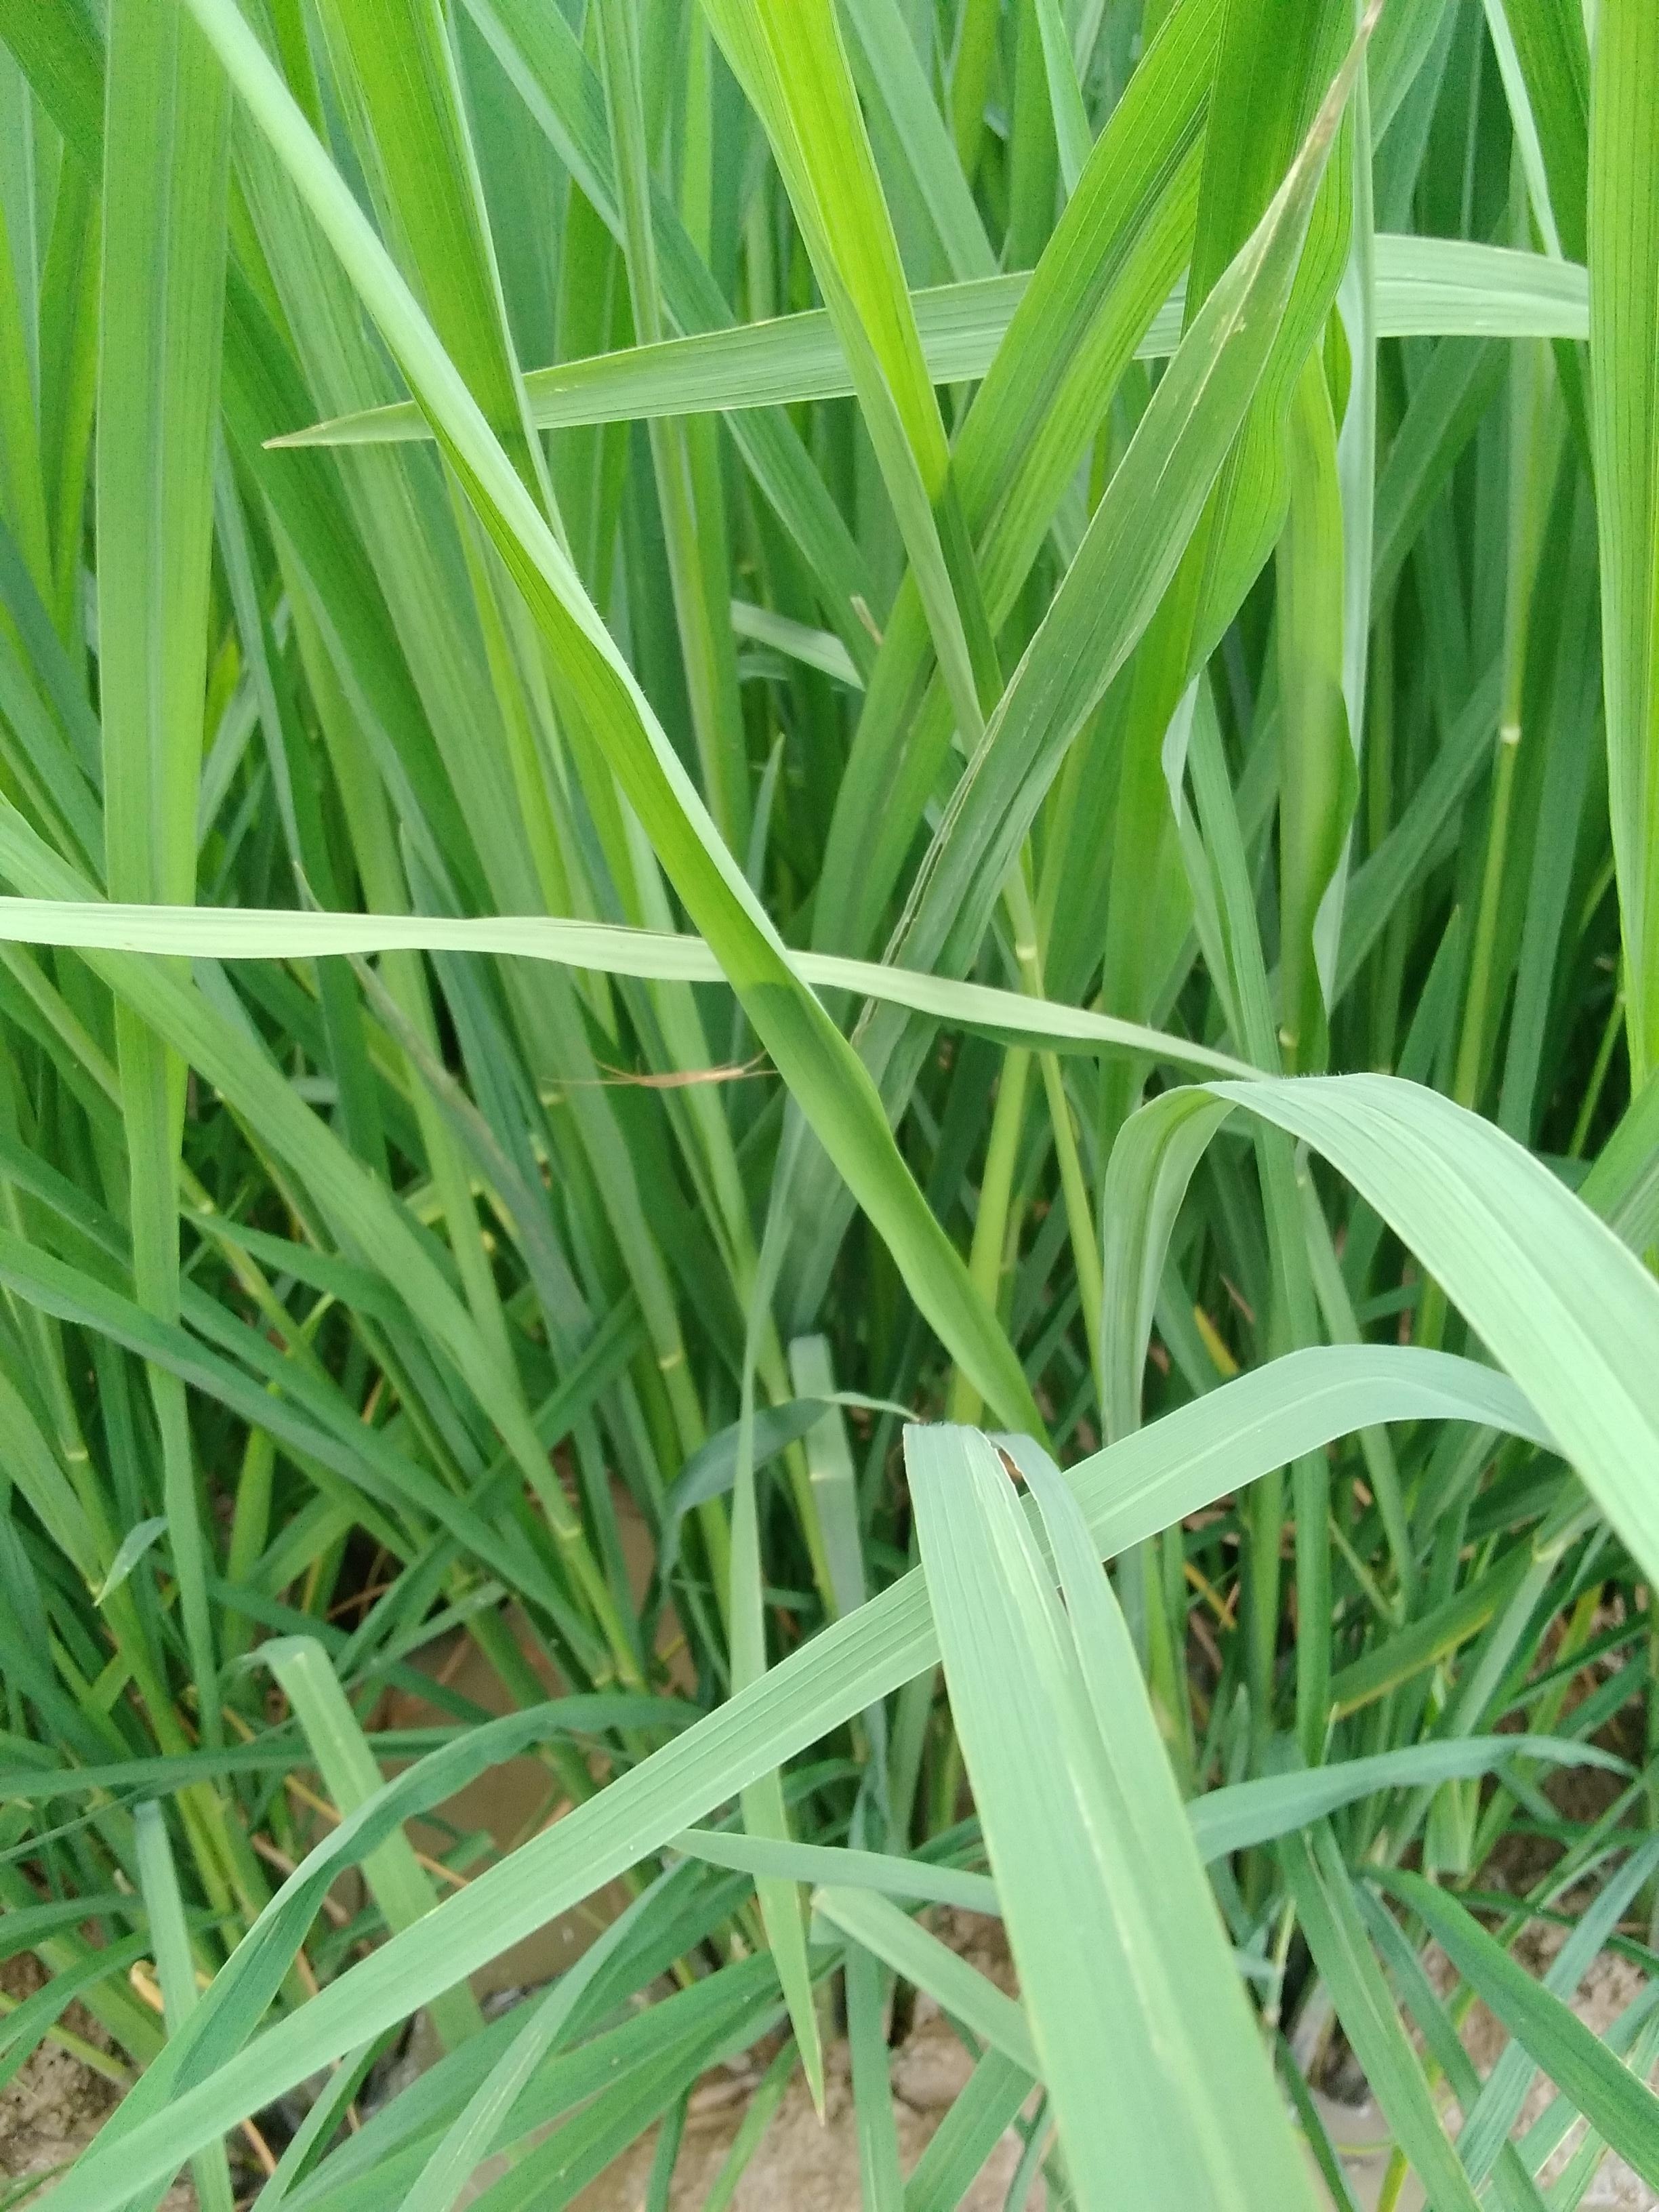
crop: rice
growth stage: booting
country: Nigeria
